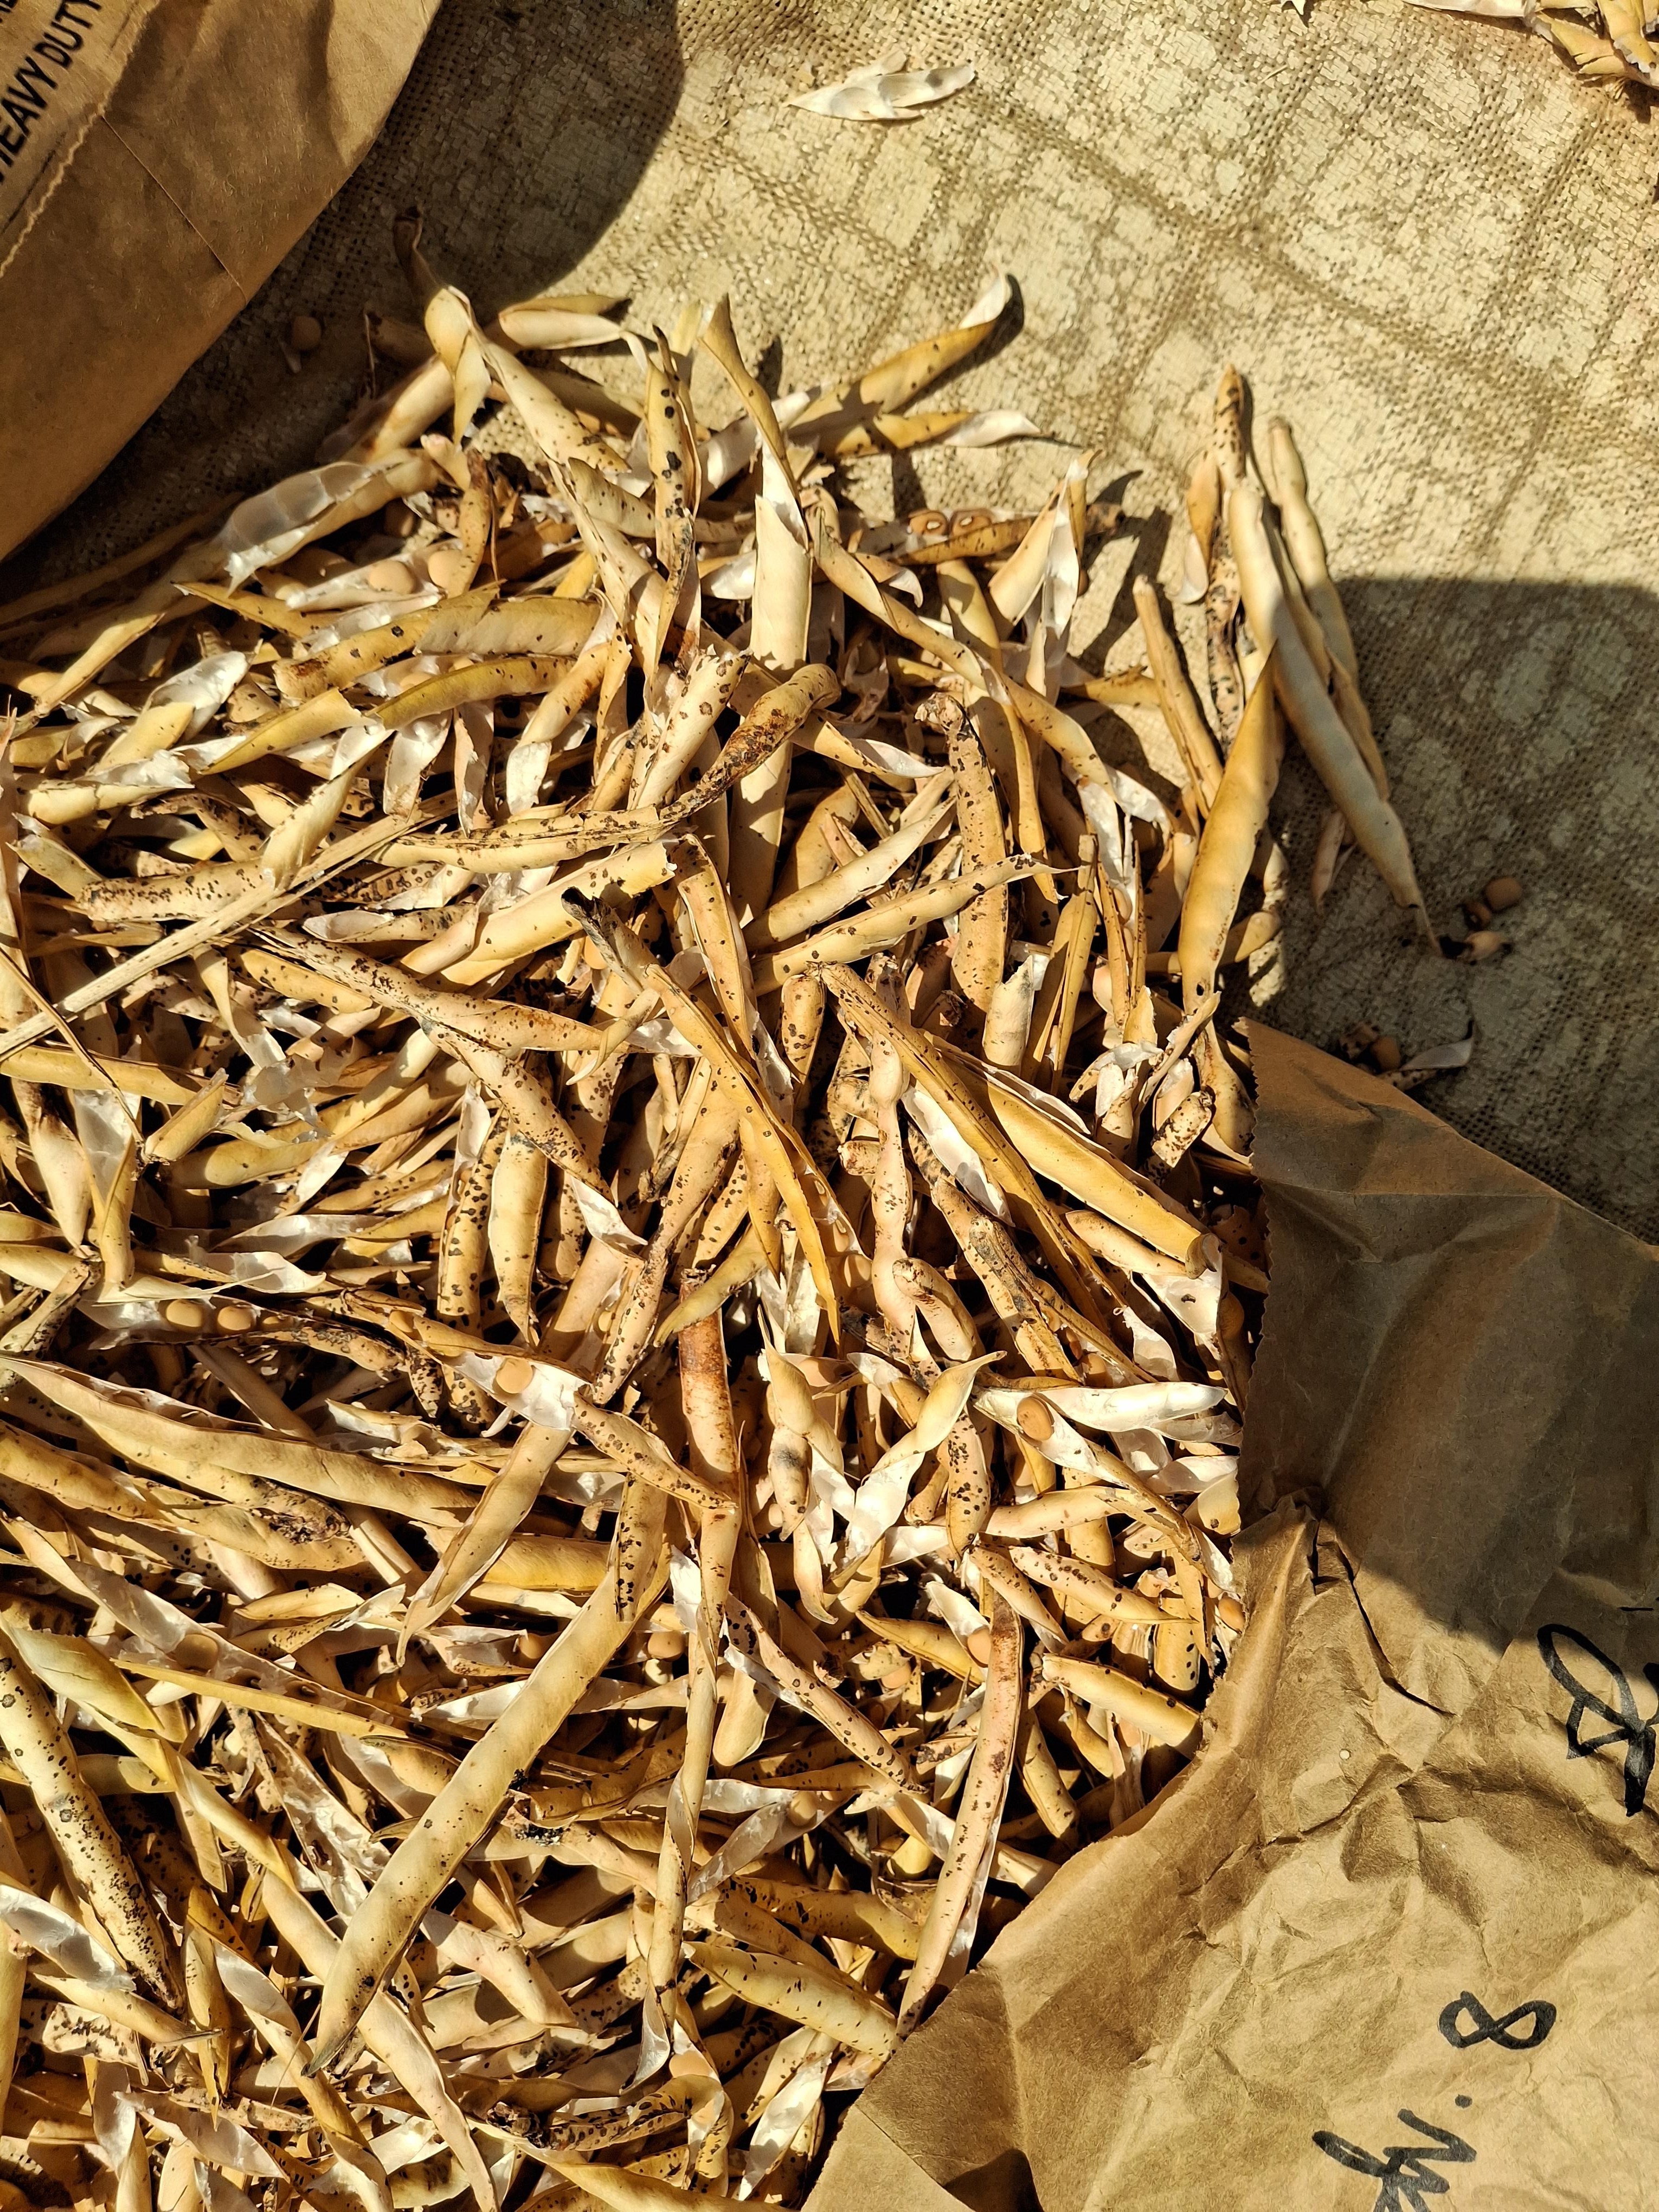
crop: cowpea
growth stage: harvest
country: Nigeria
